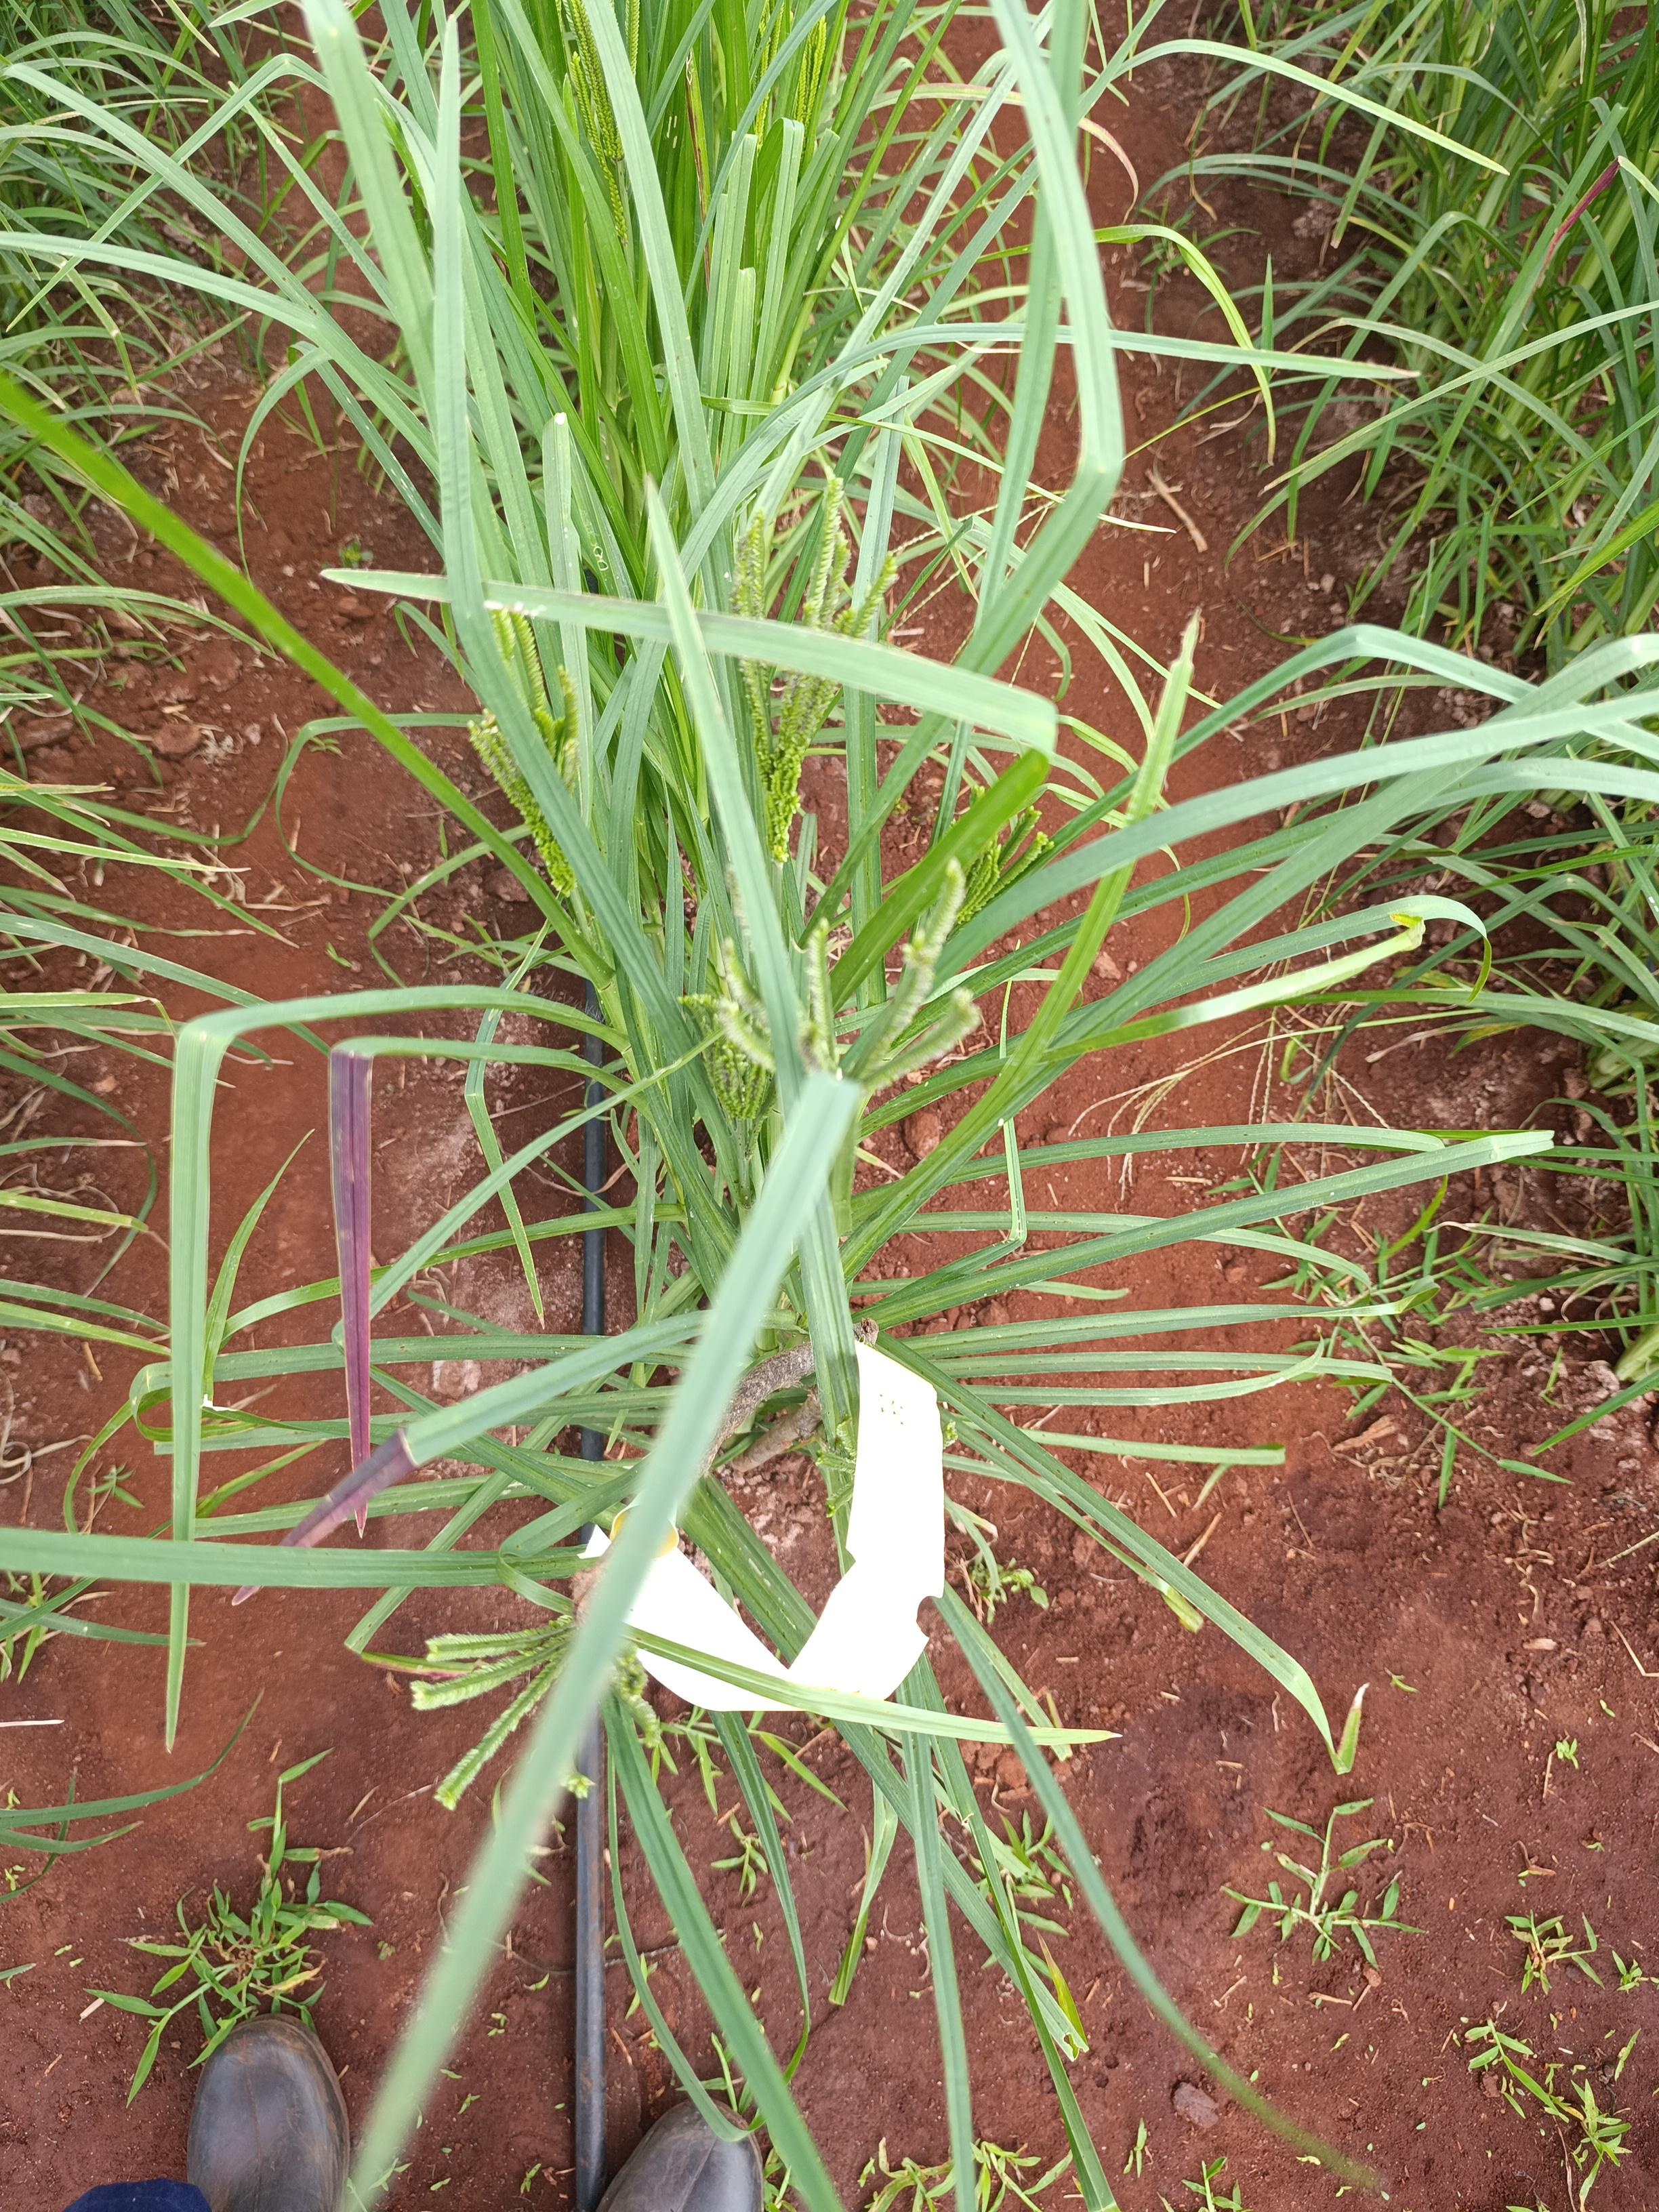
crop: finger millet
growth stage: flowering
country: Kenya
